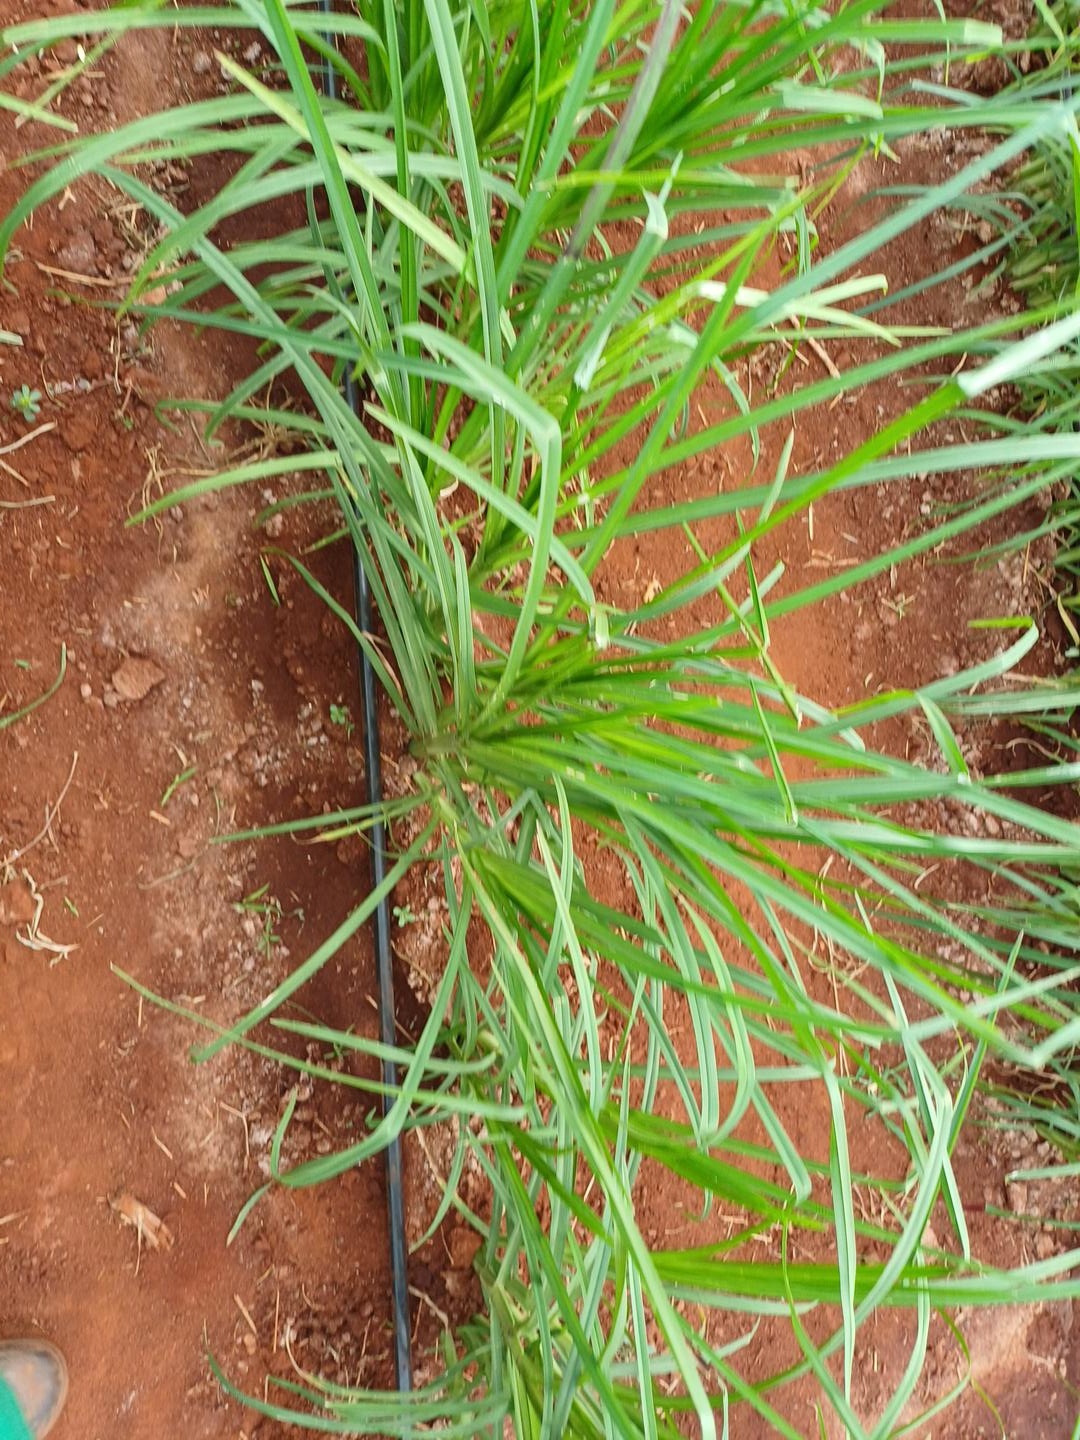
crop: finger millet
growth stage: vegetative
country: Kenya
